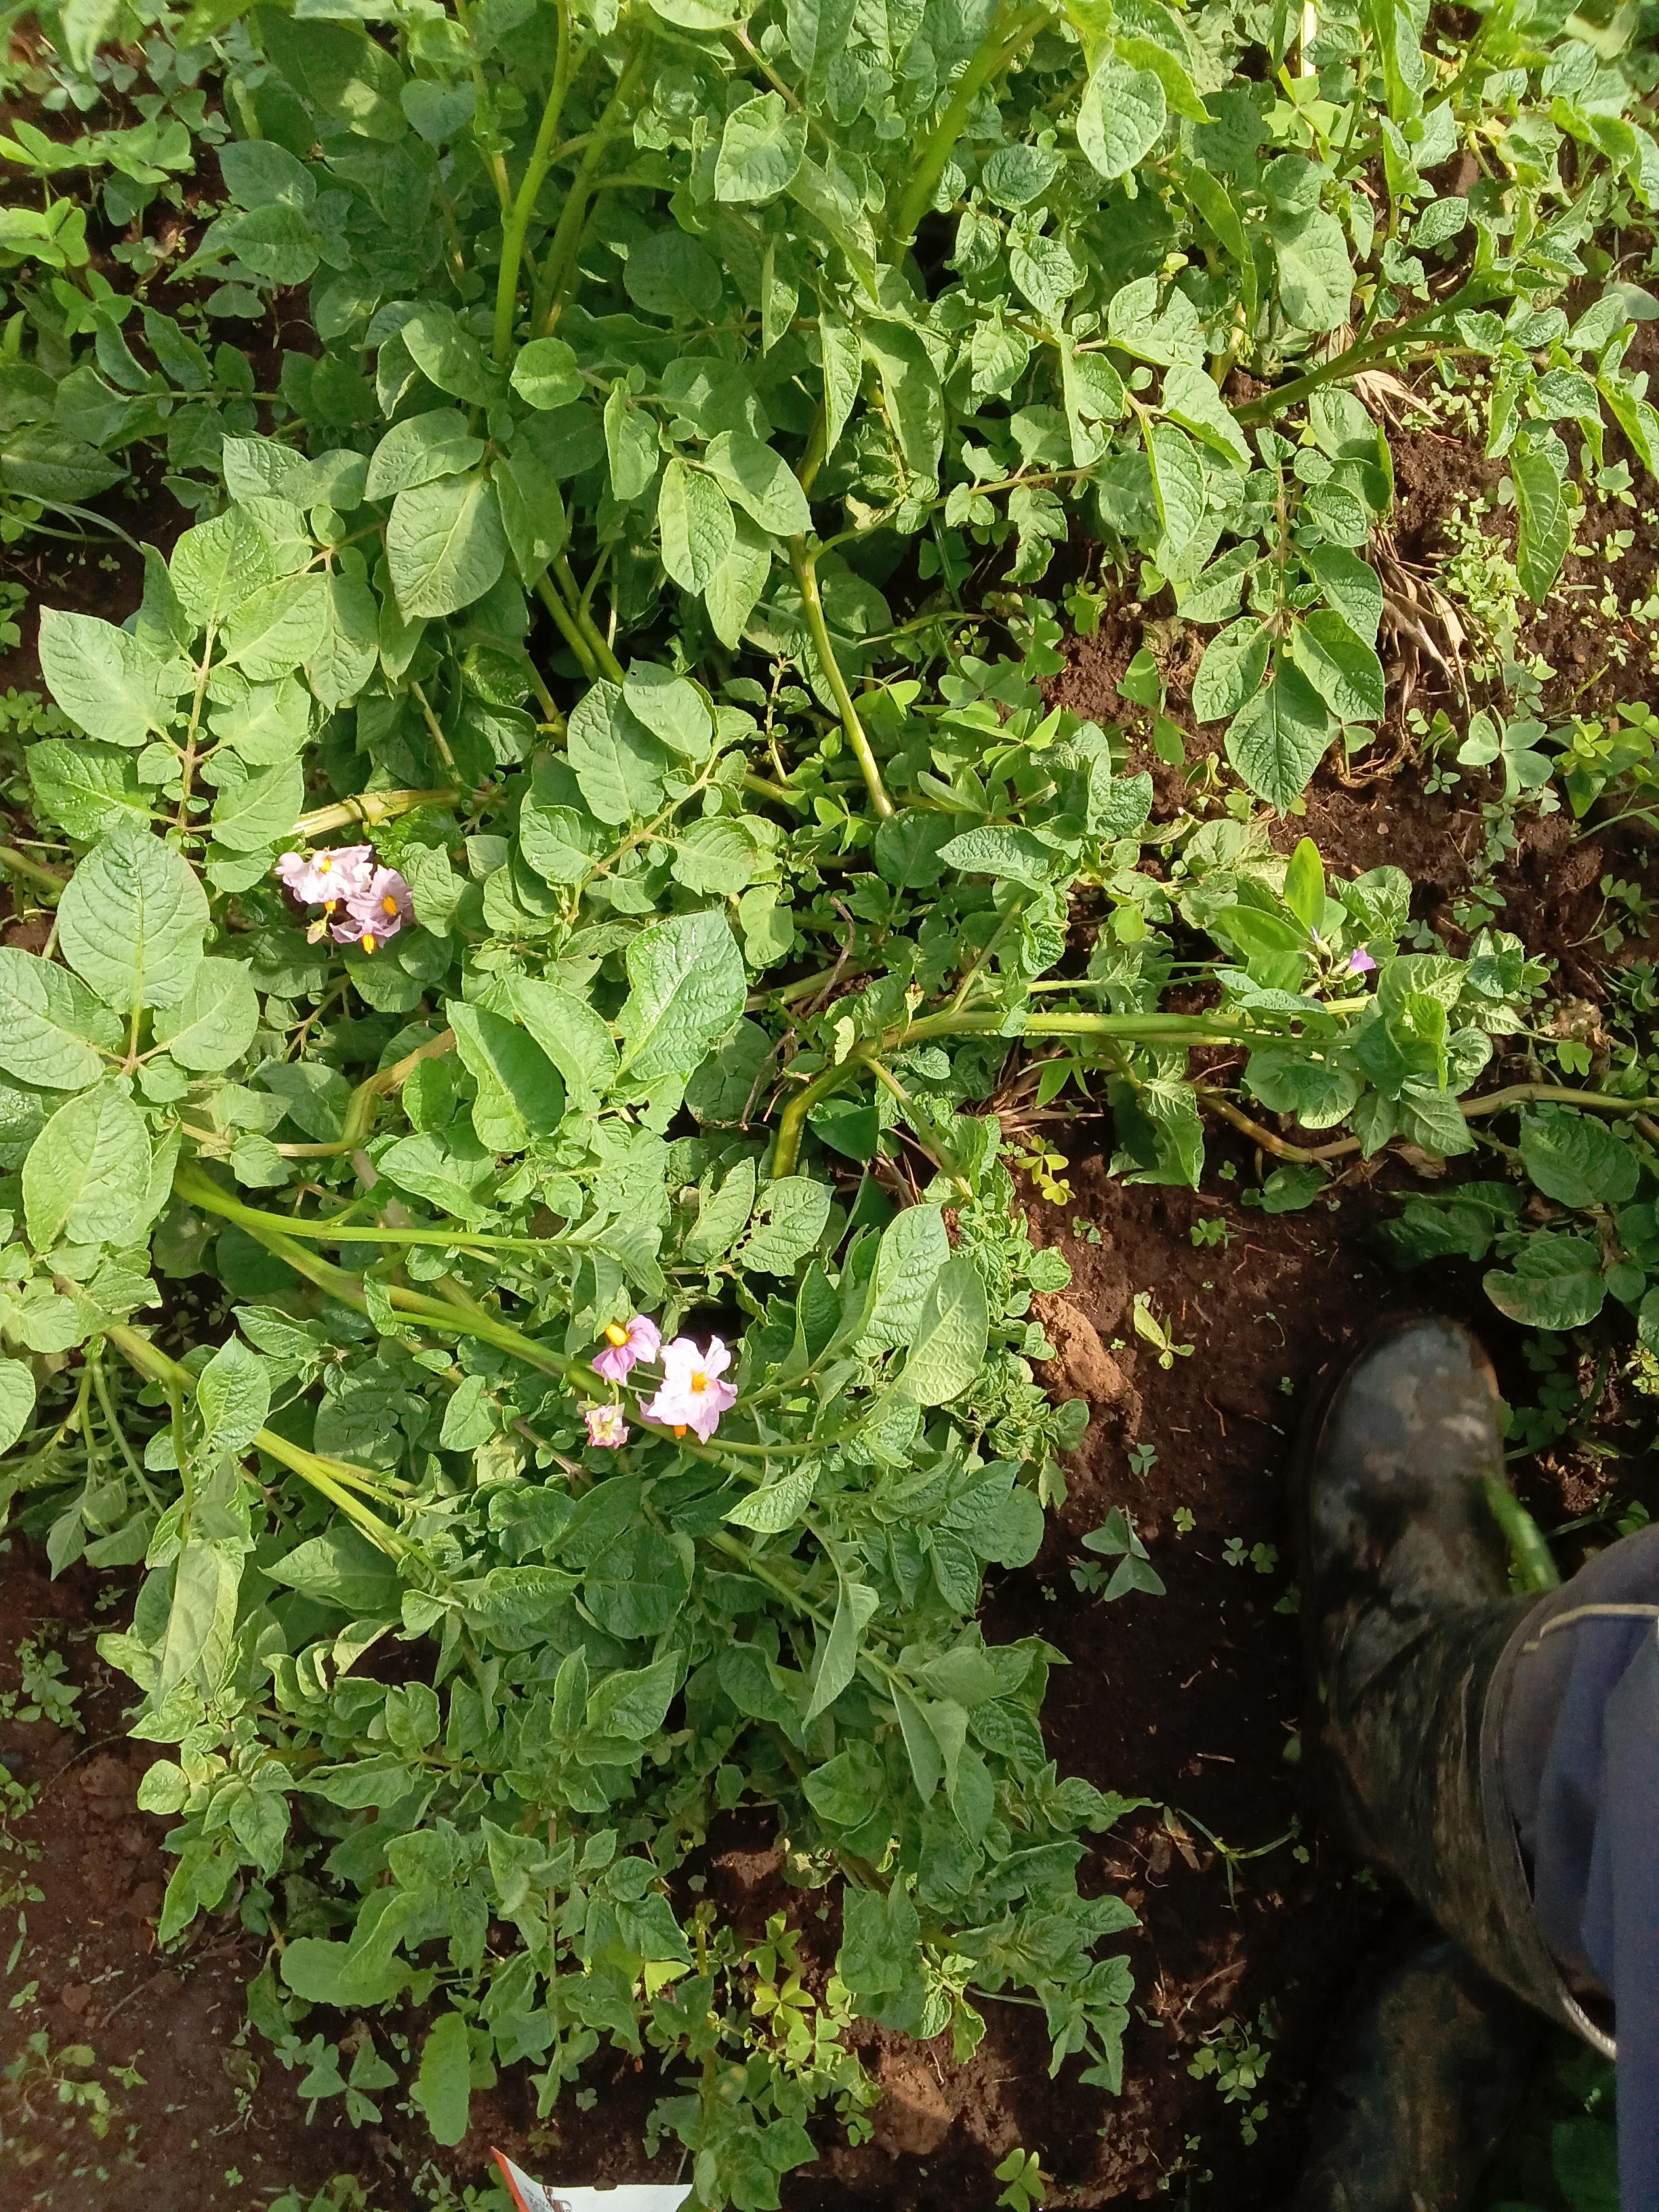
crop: potato
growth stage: flowering
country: Kenya
